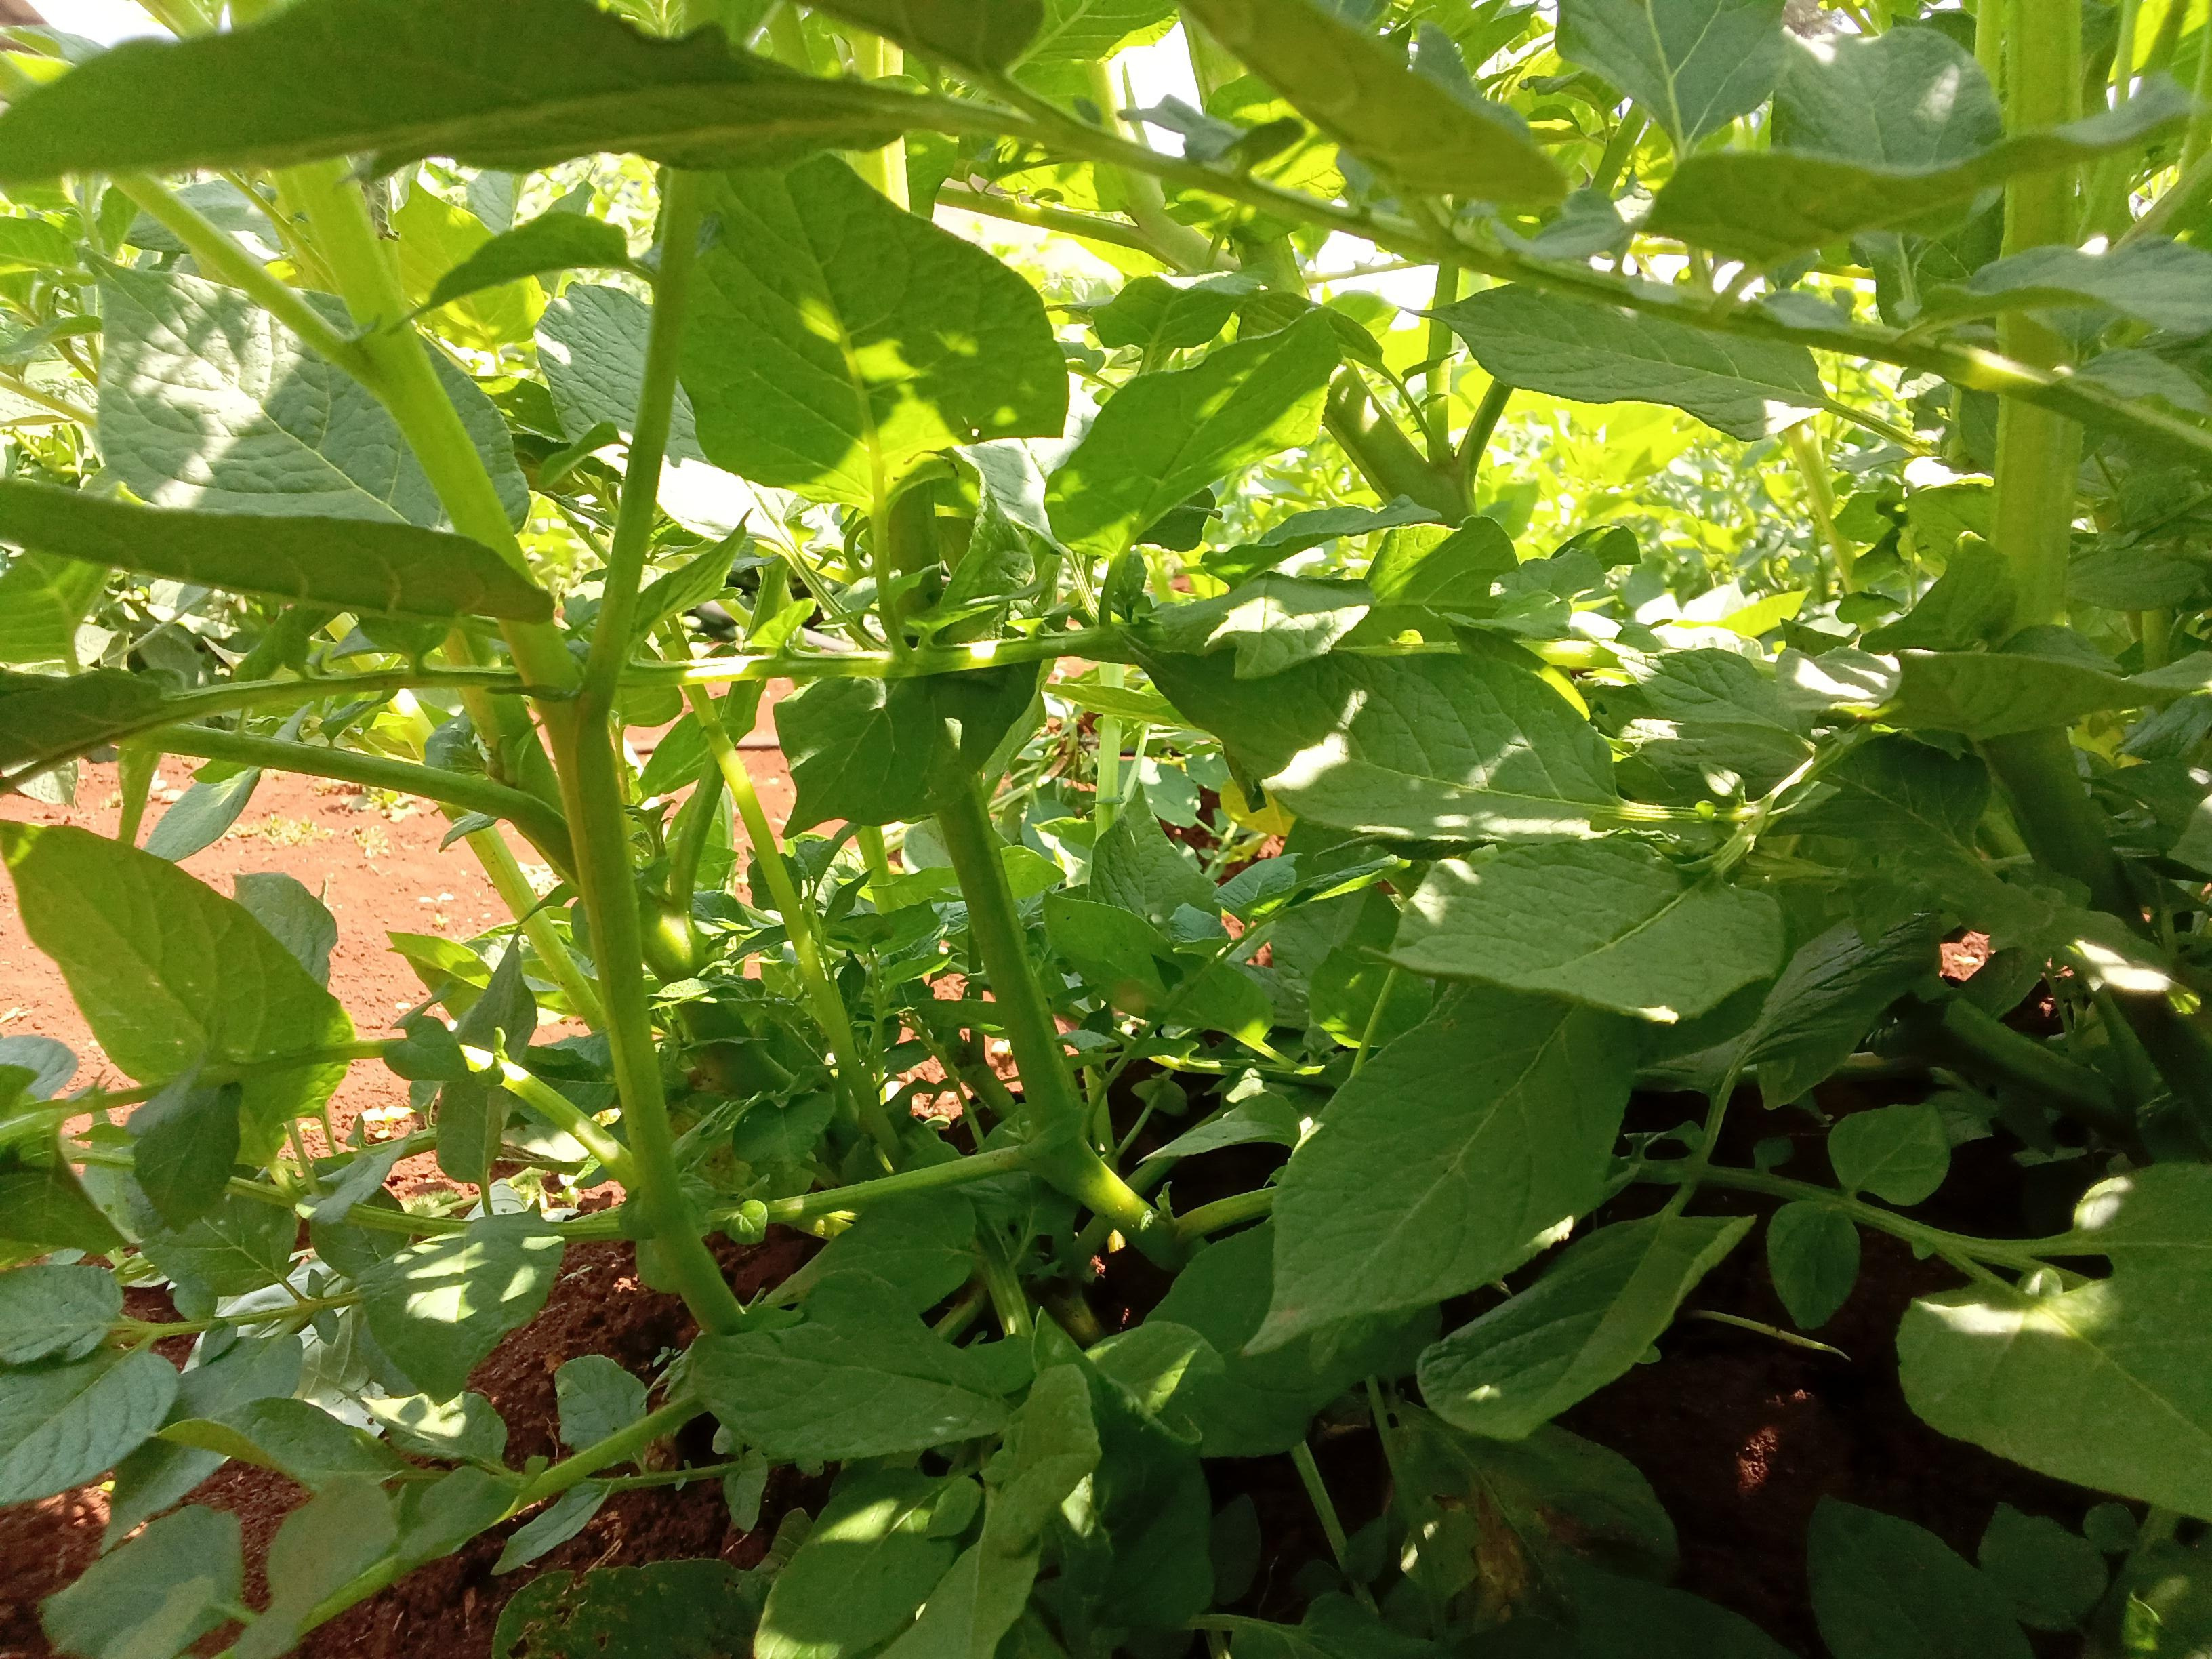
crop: potato
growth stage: vegetative
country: Kenya
